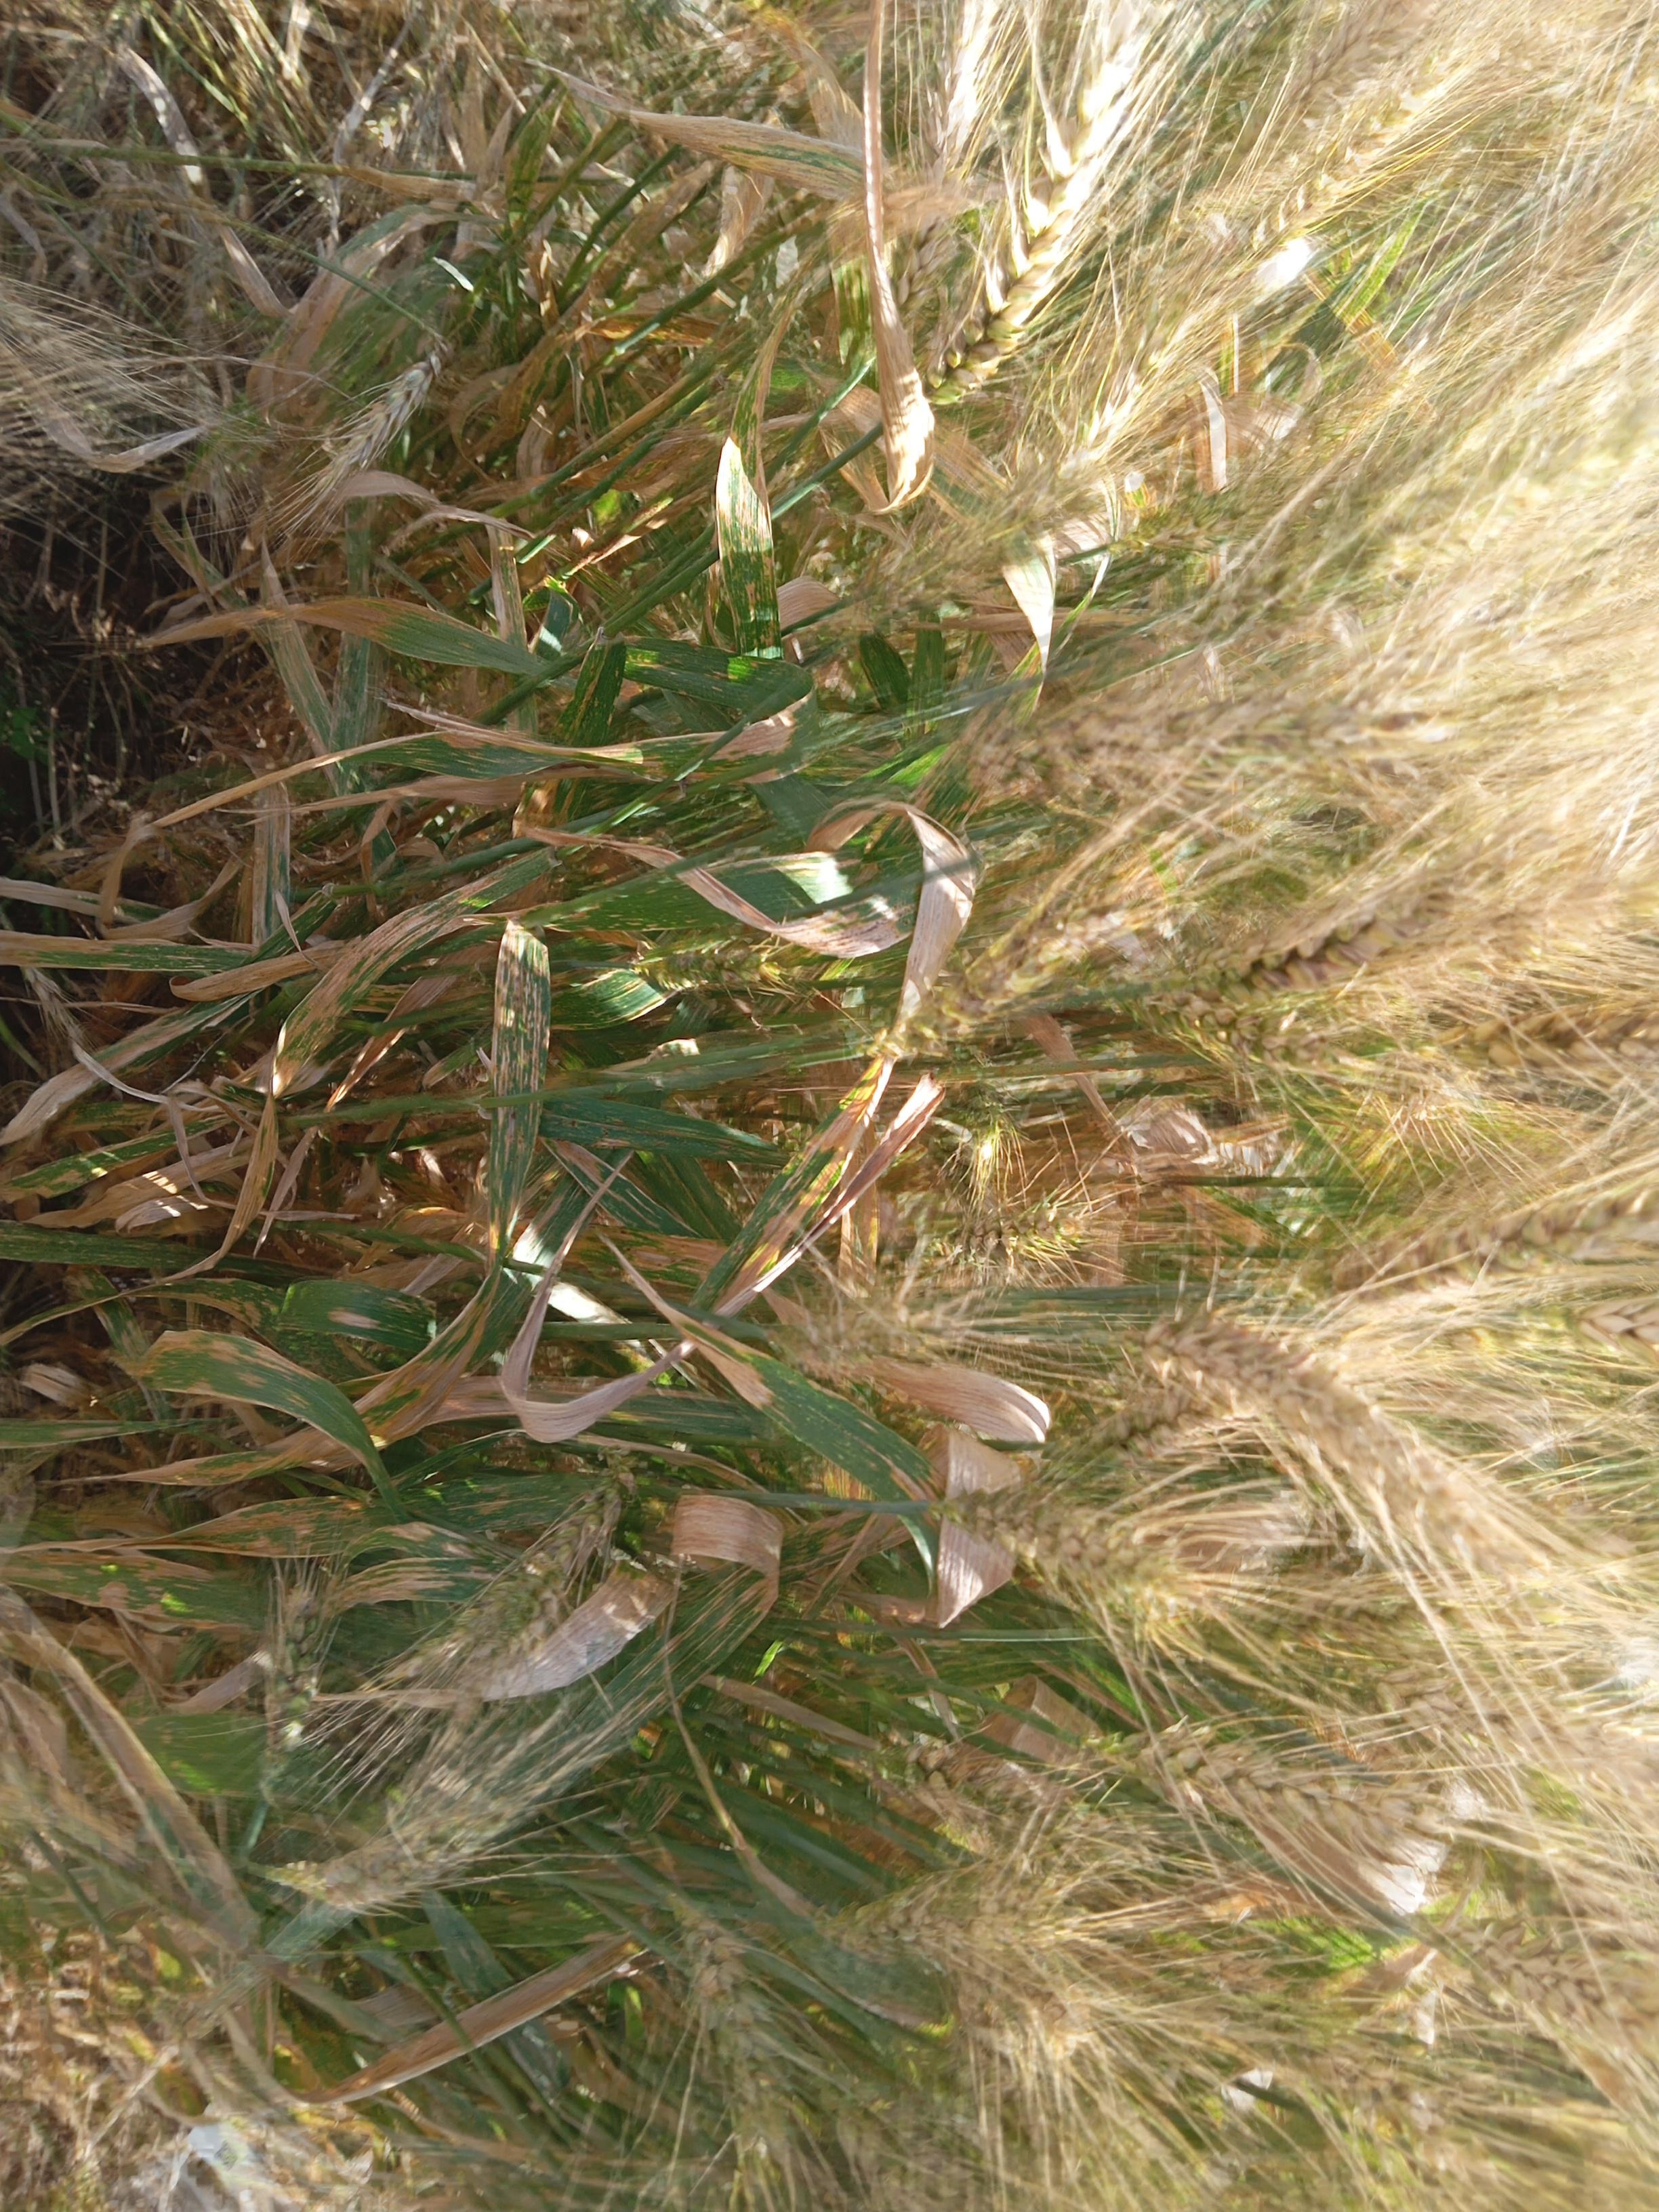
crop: wheat
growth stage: maturity
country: Kenya
